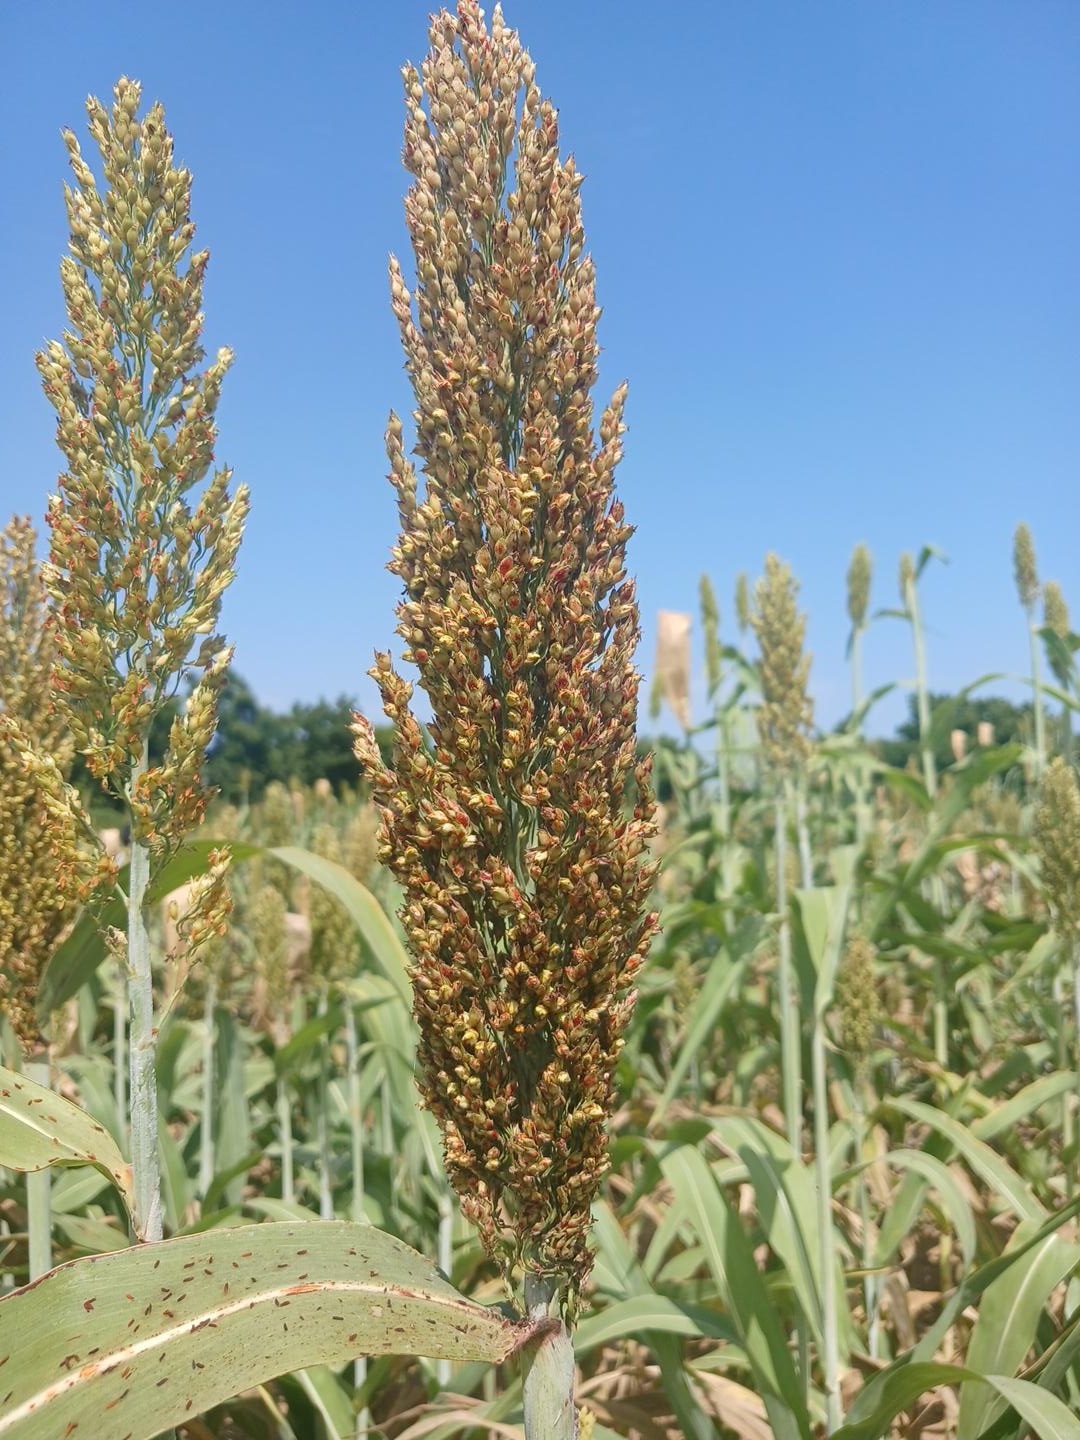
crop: sorghum
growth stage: filling grain
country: Senegal
